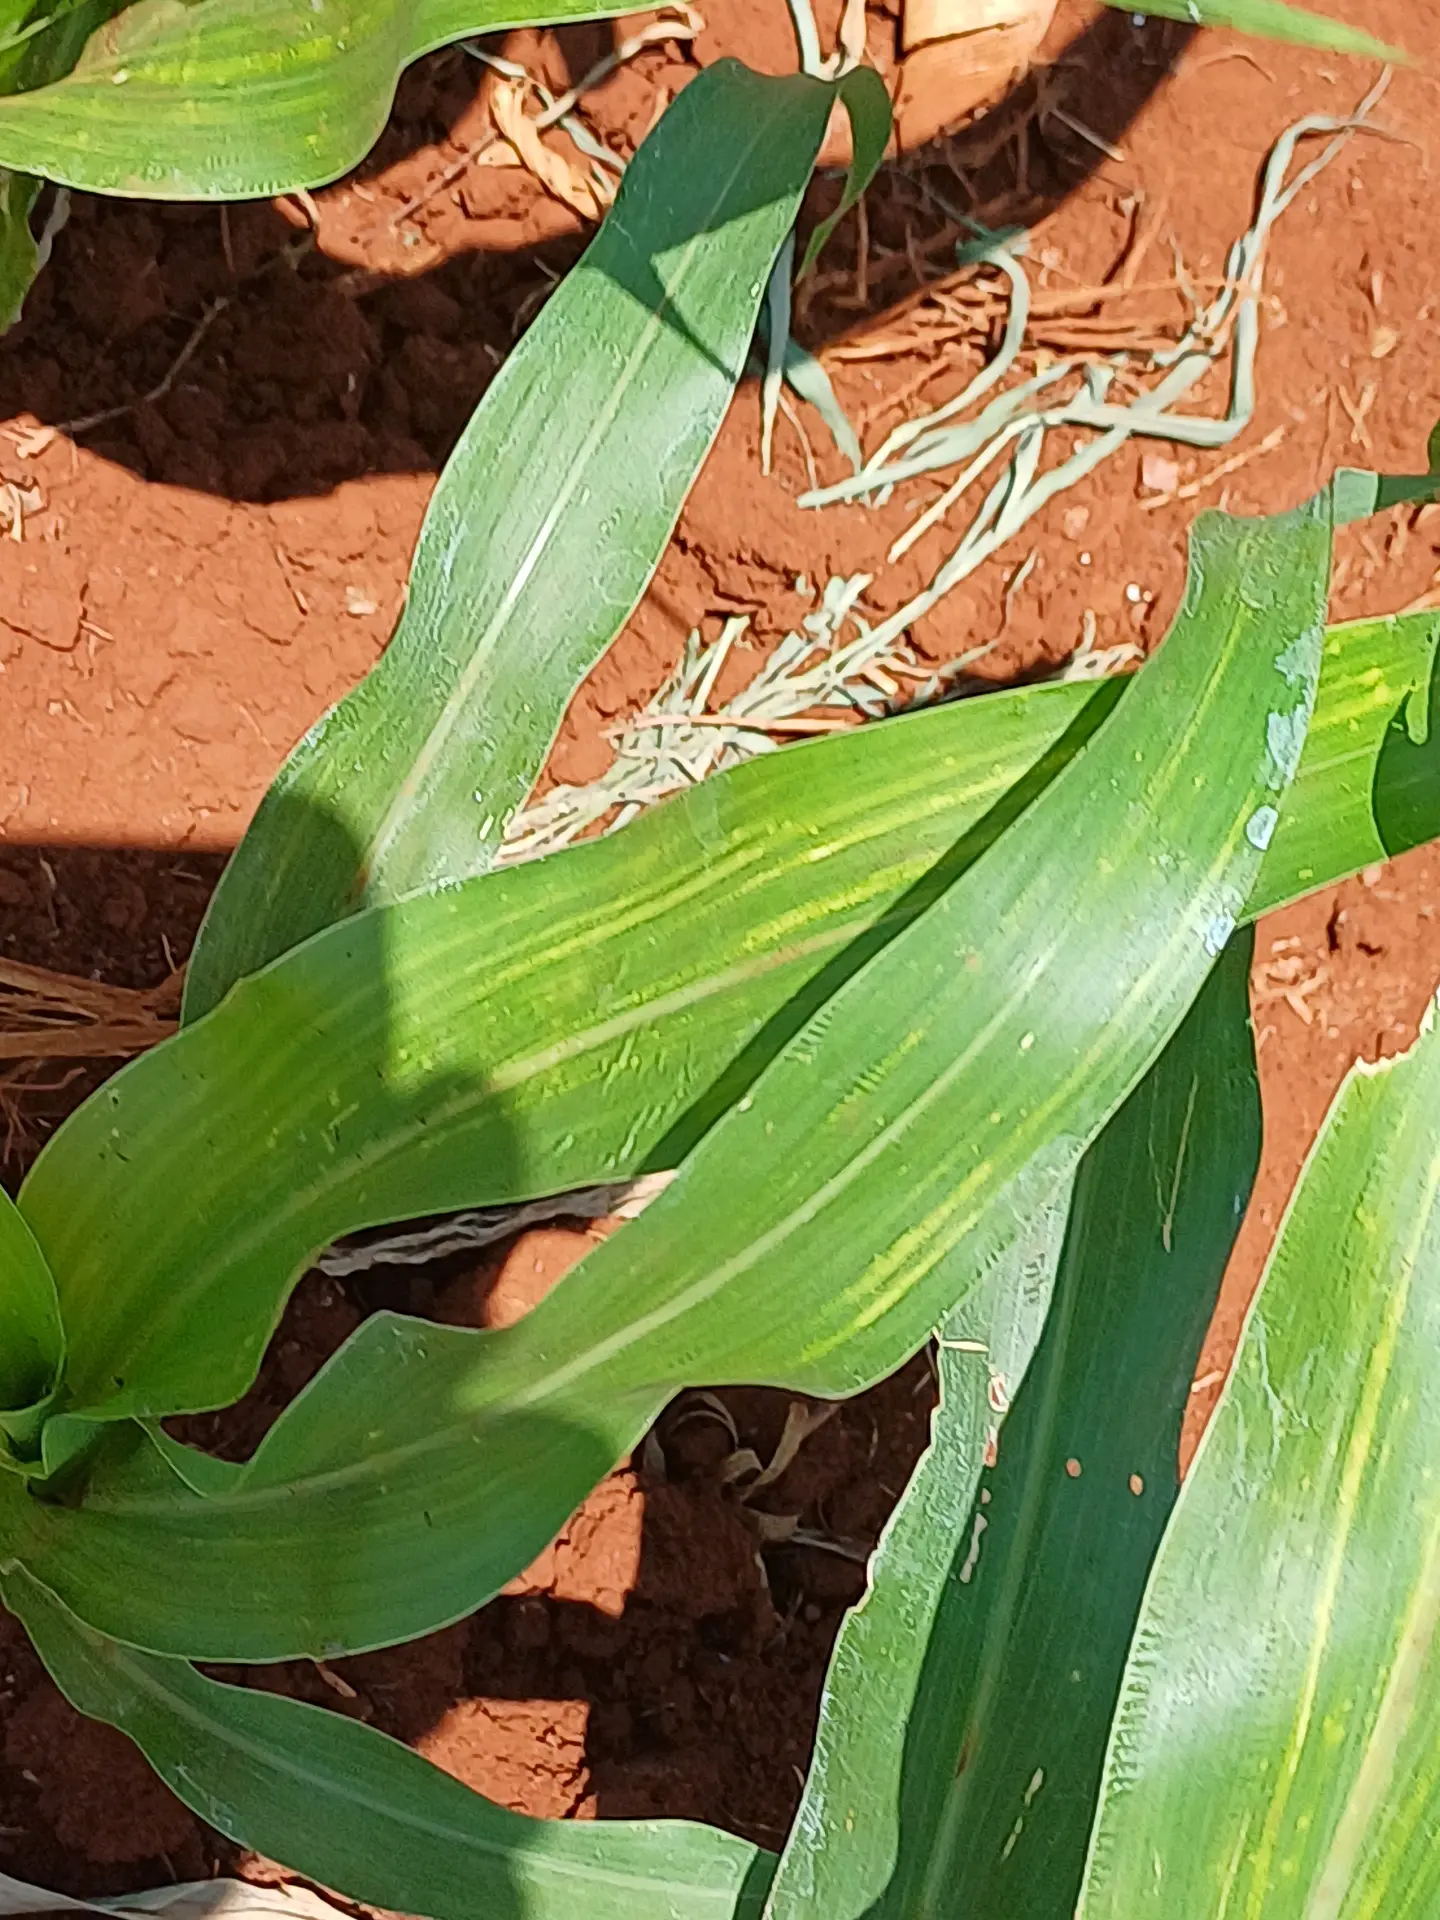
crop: sorghum
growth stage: vegetative
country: Kenya
